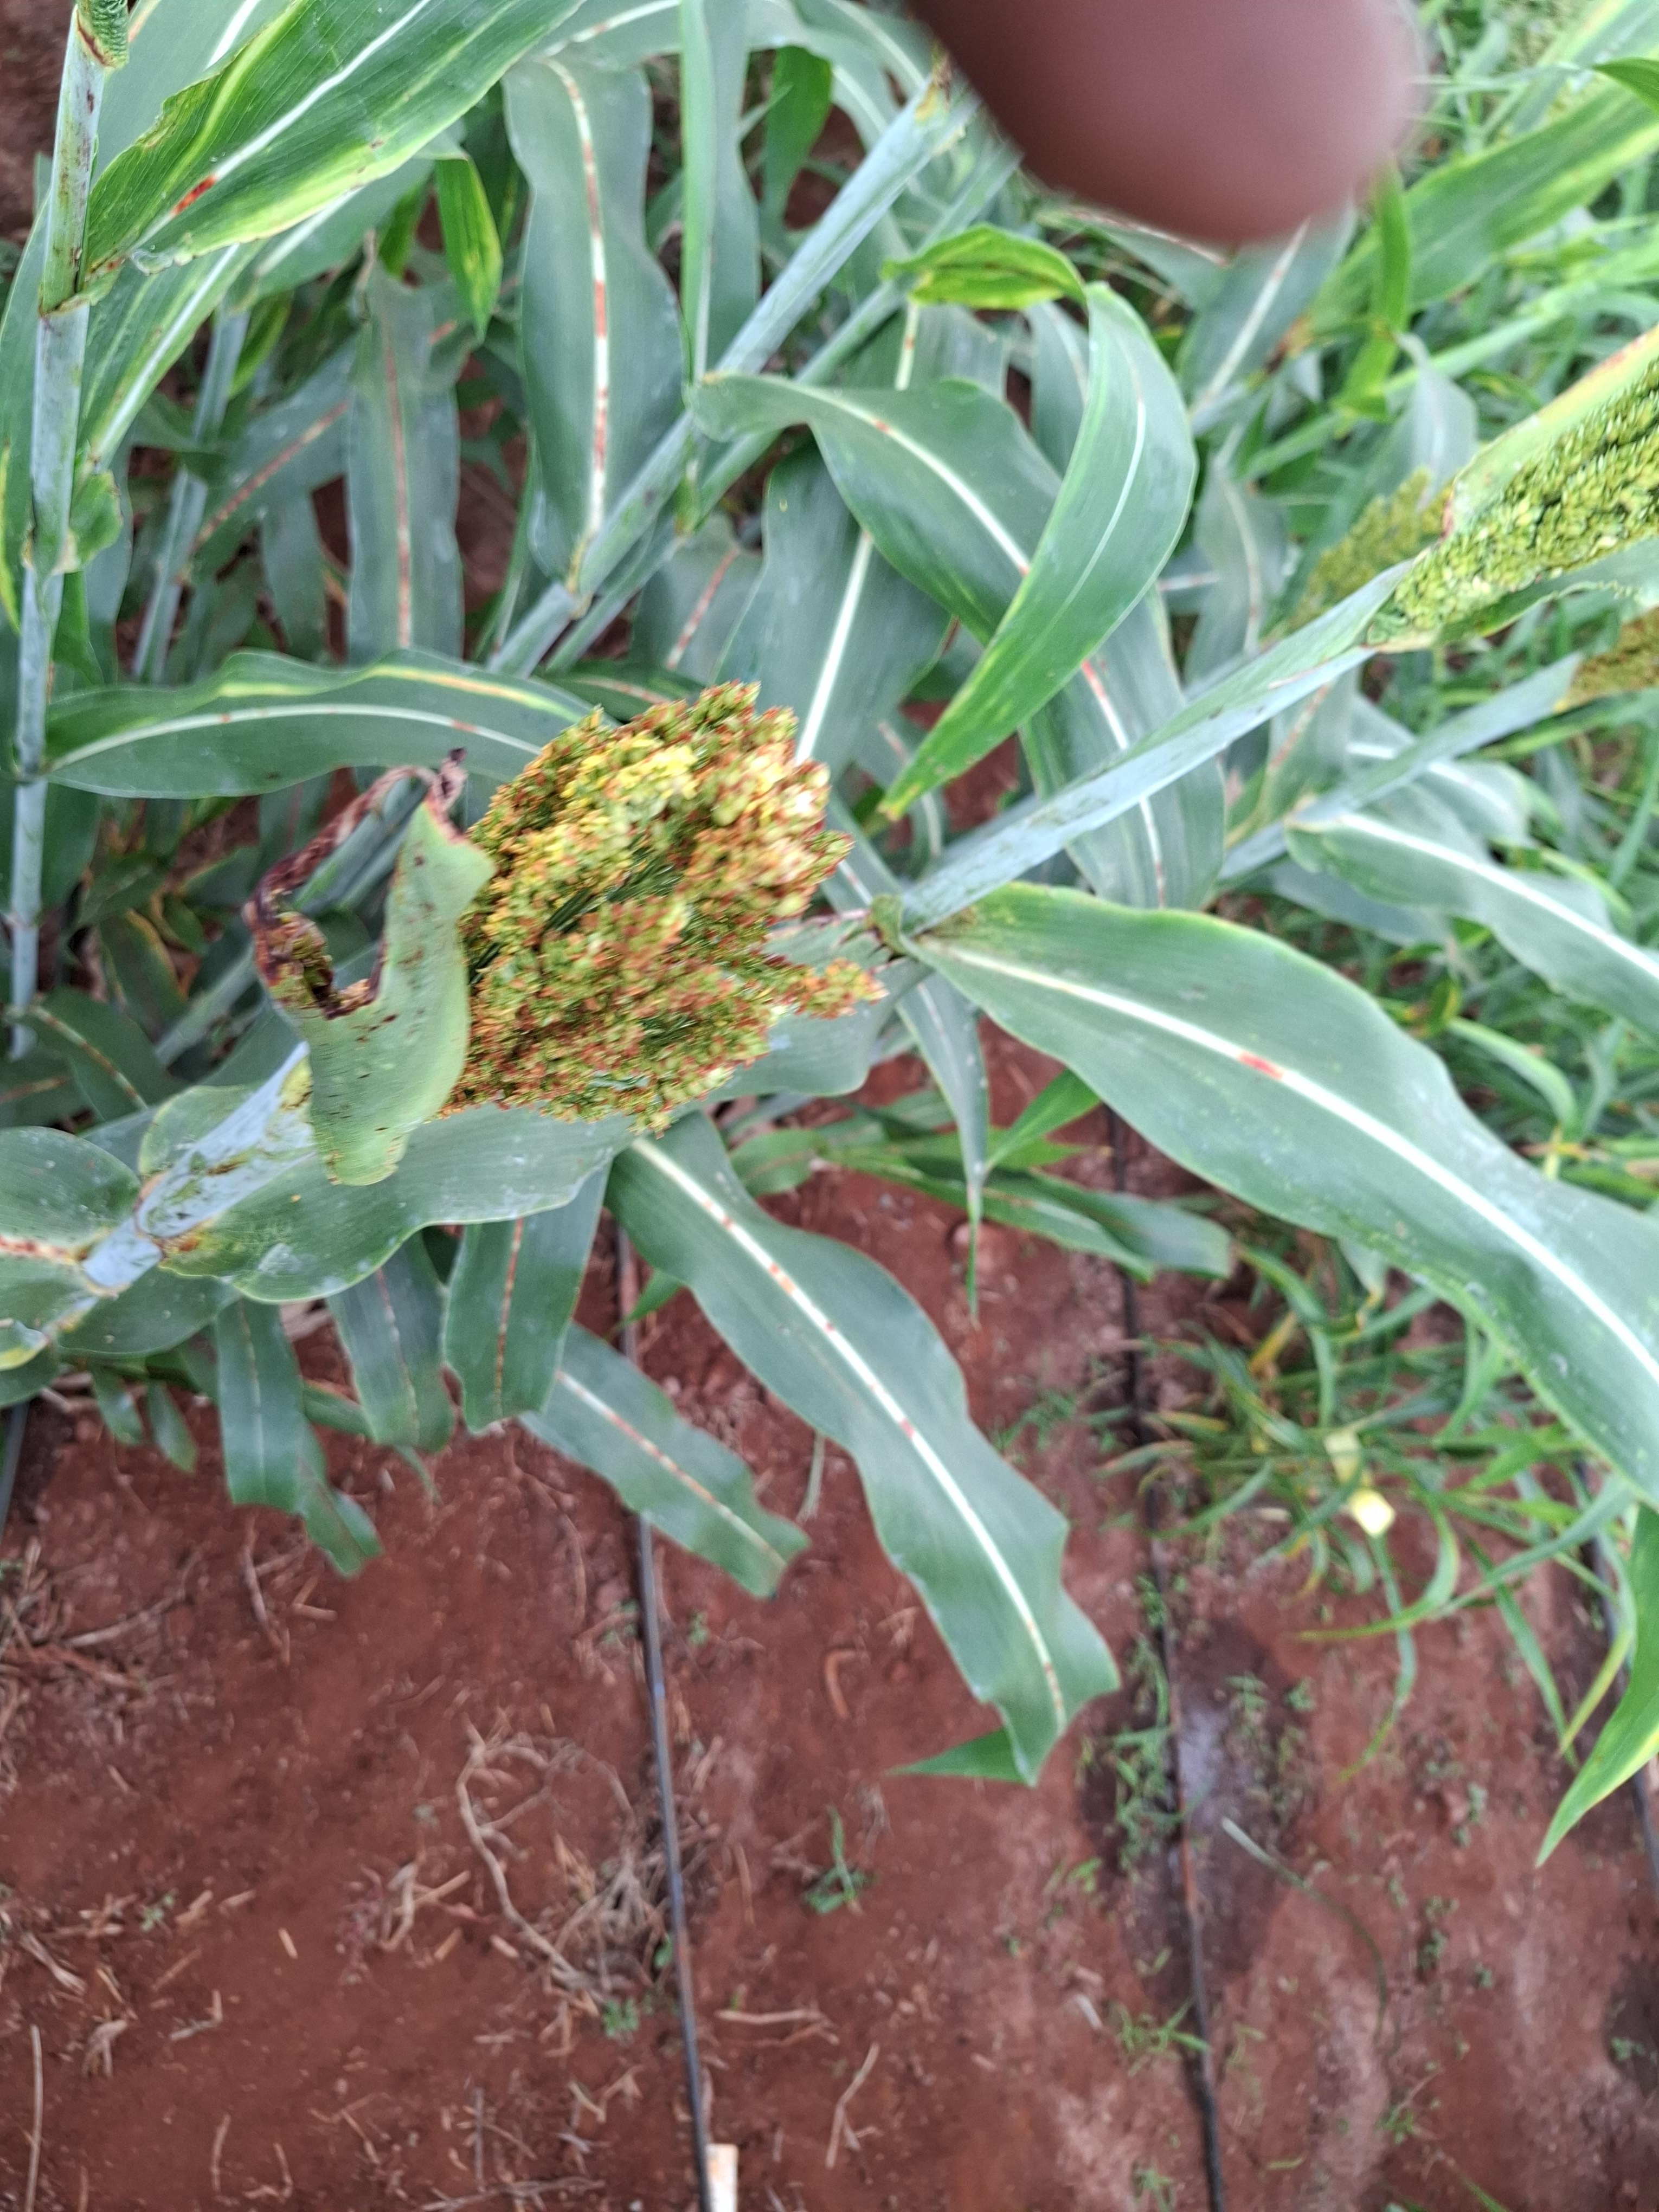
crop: sorghum
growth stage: flowering
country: Kenya
